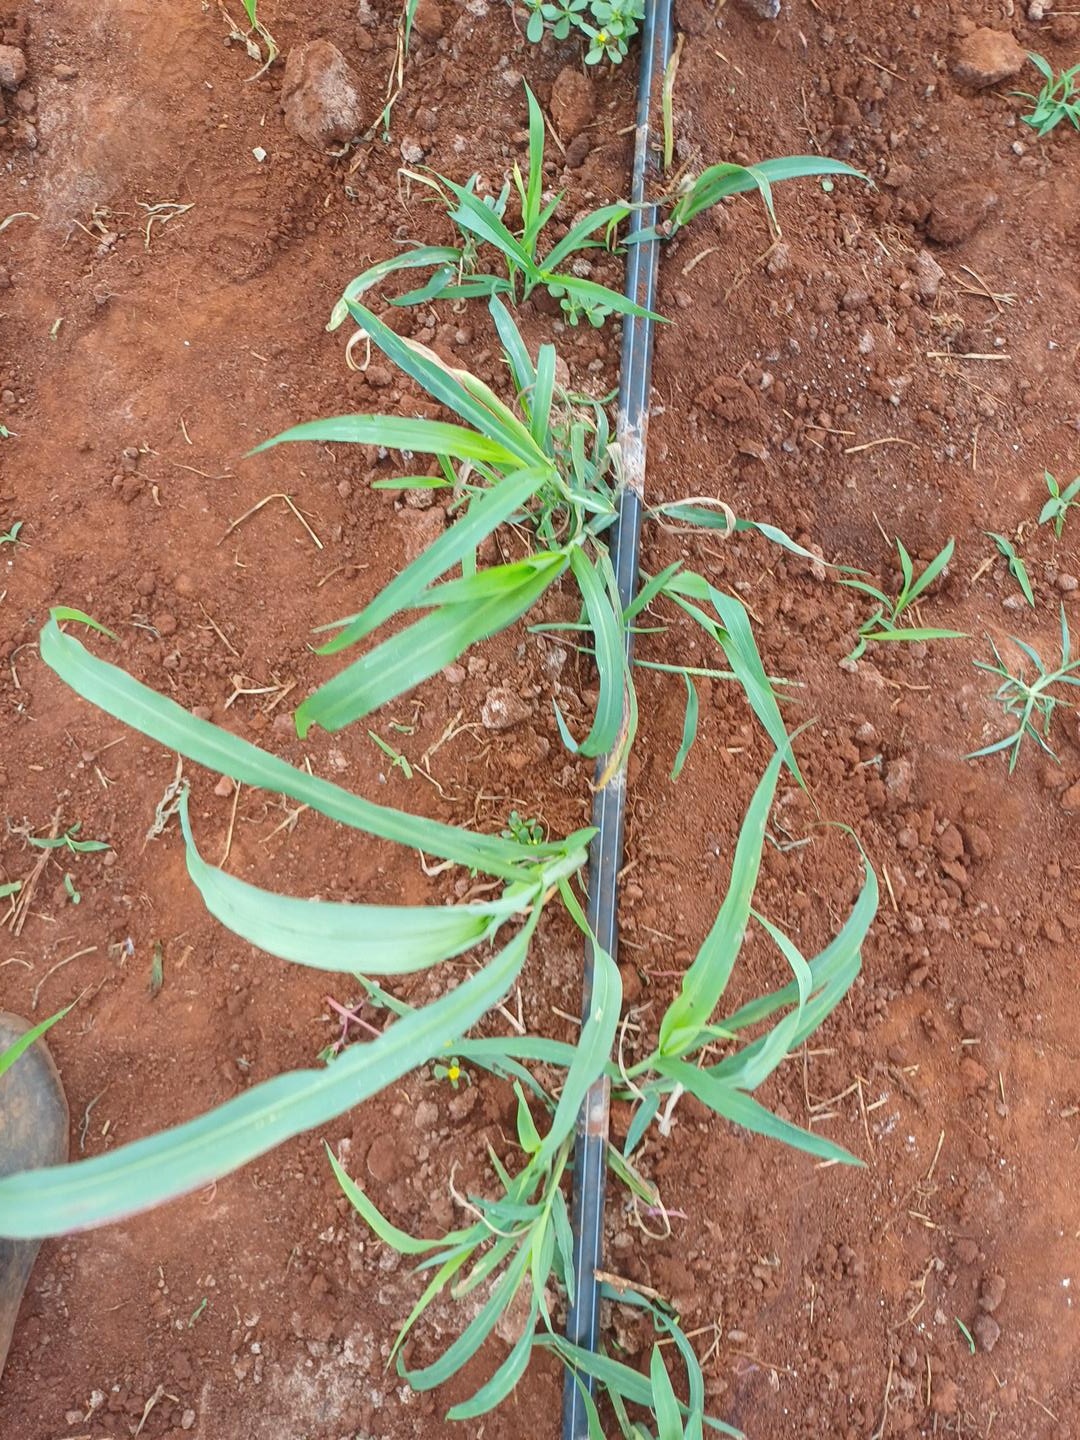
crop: sorghum
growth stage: elongation stem
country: Kenya
